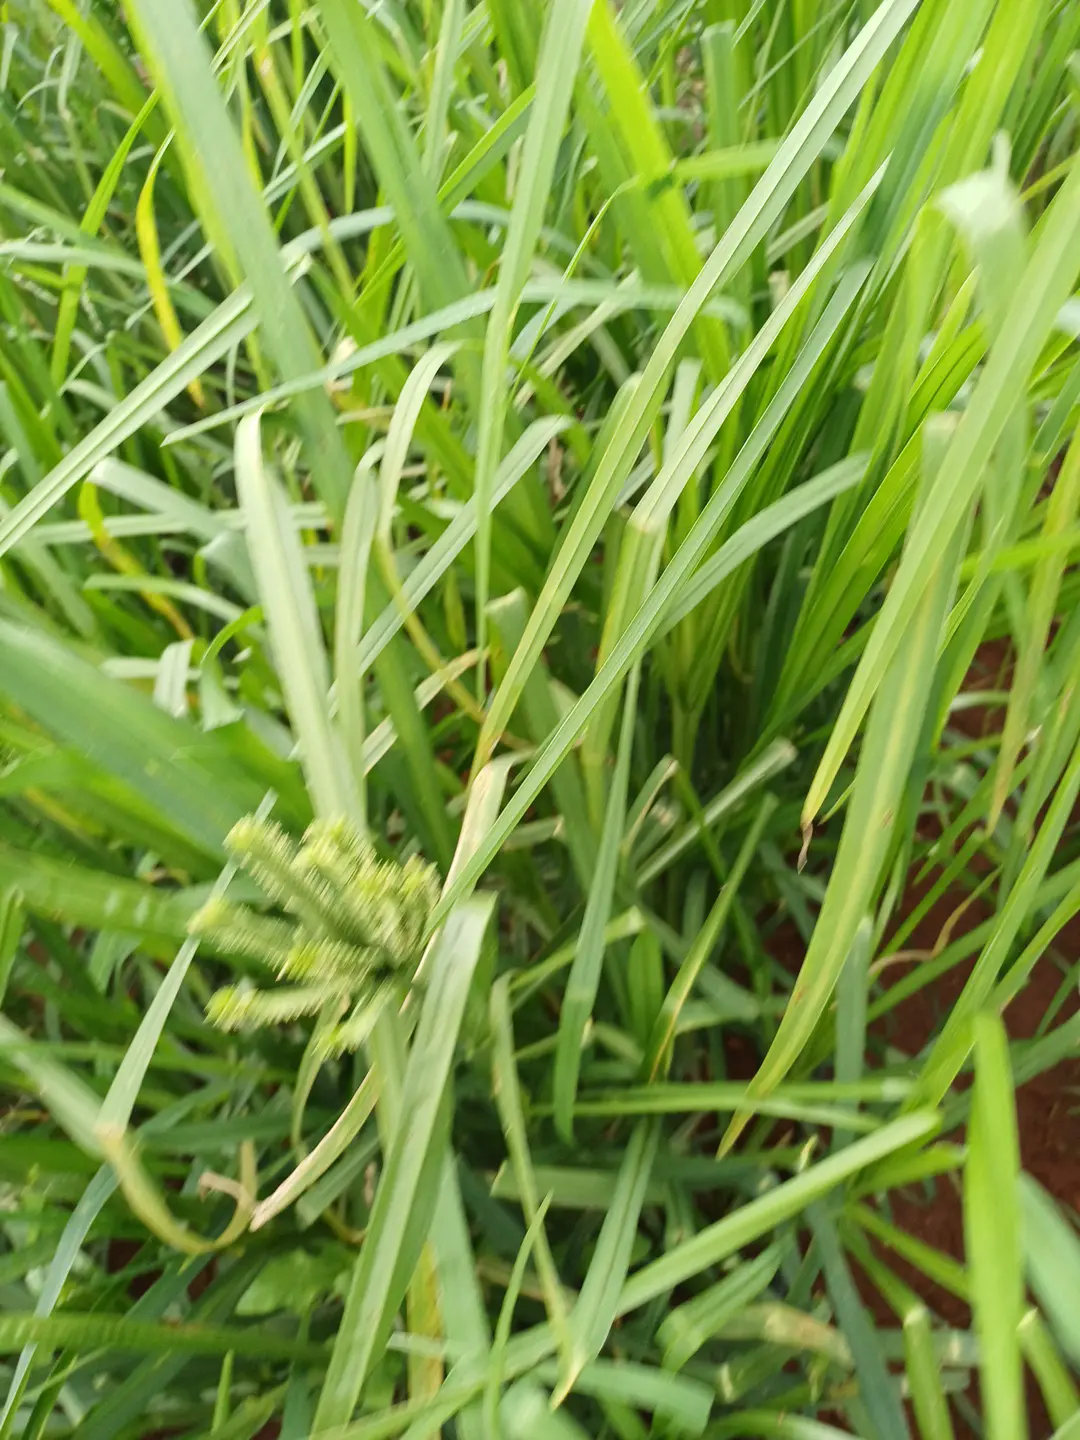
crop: finger millet
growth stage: vegetative
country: Kenya
